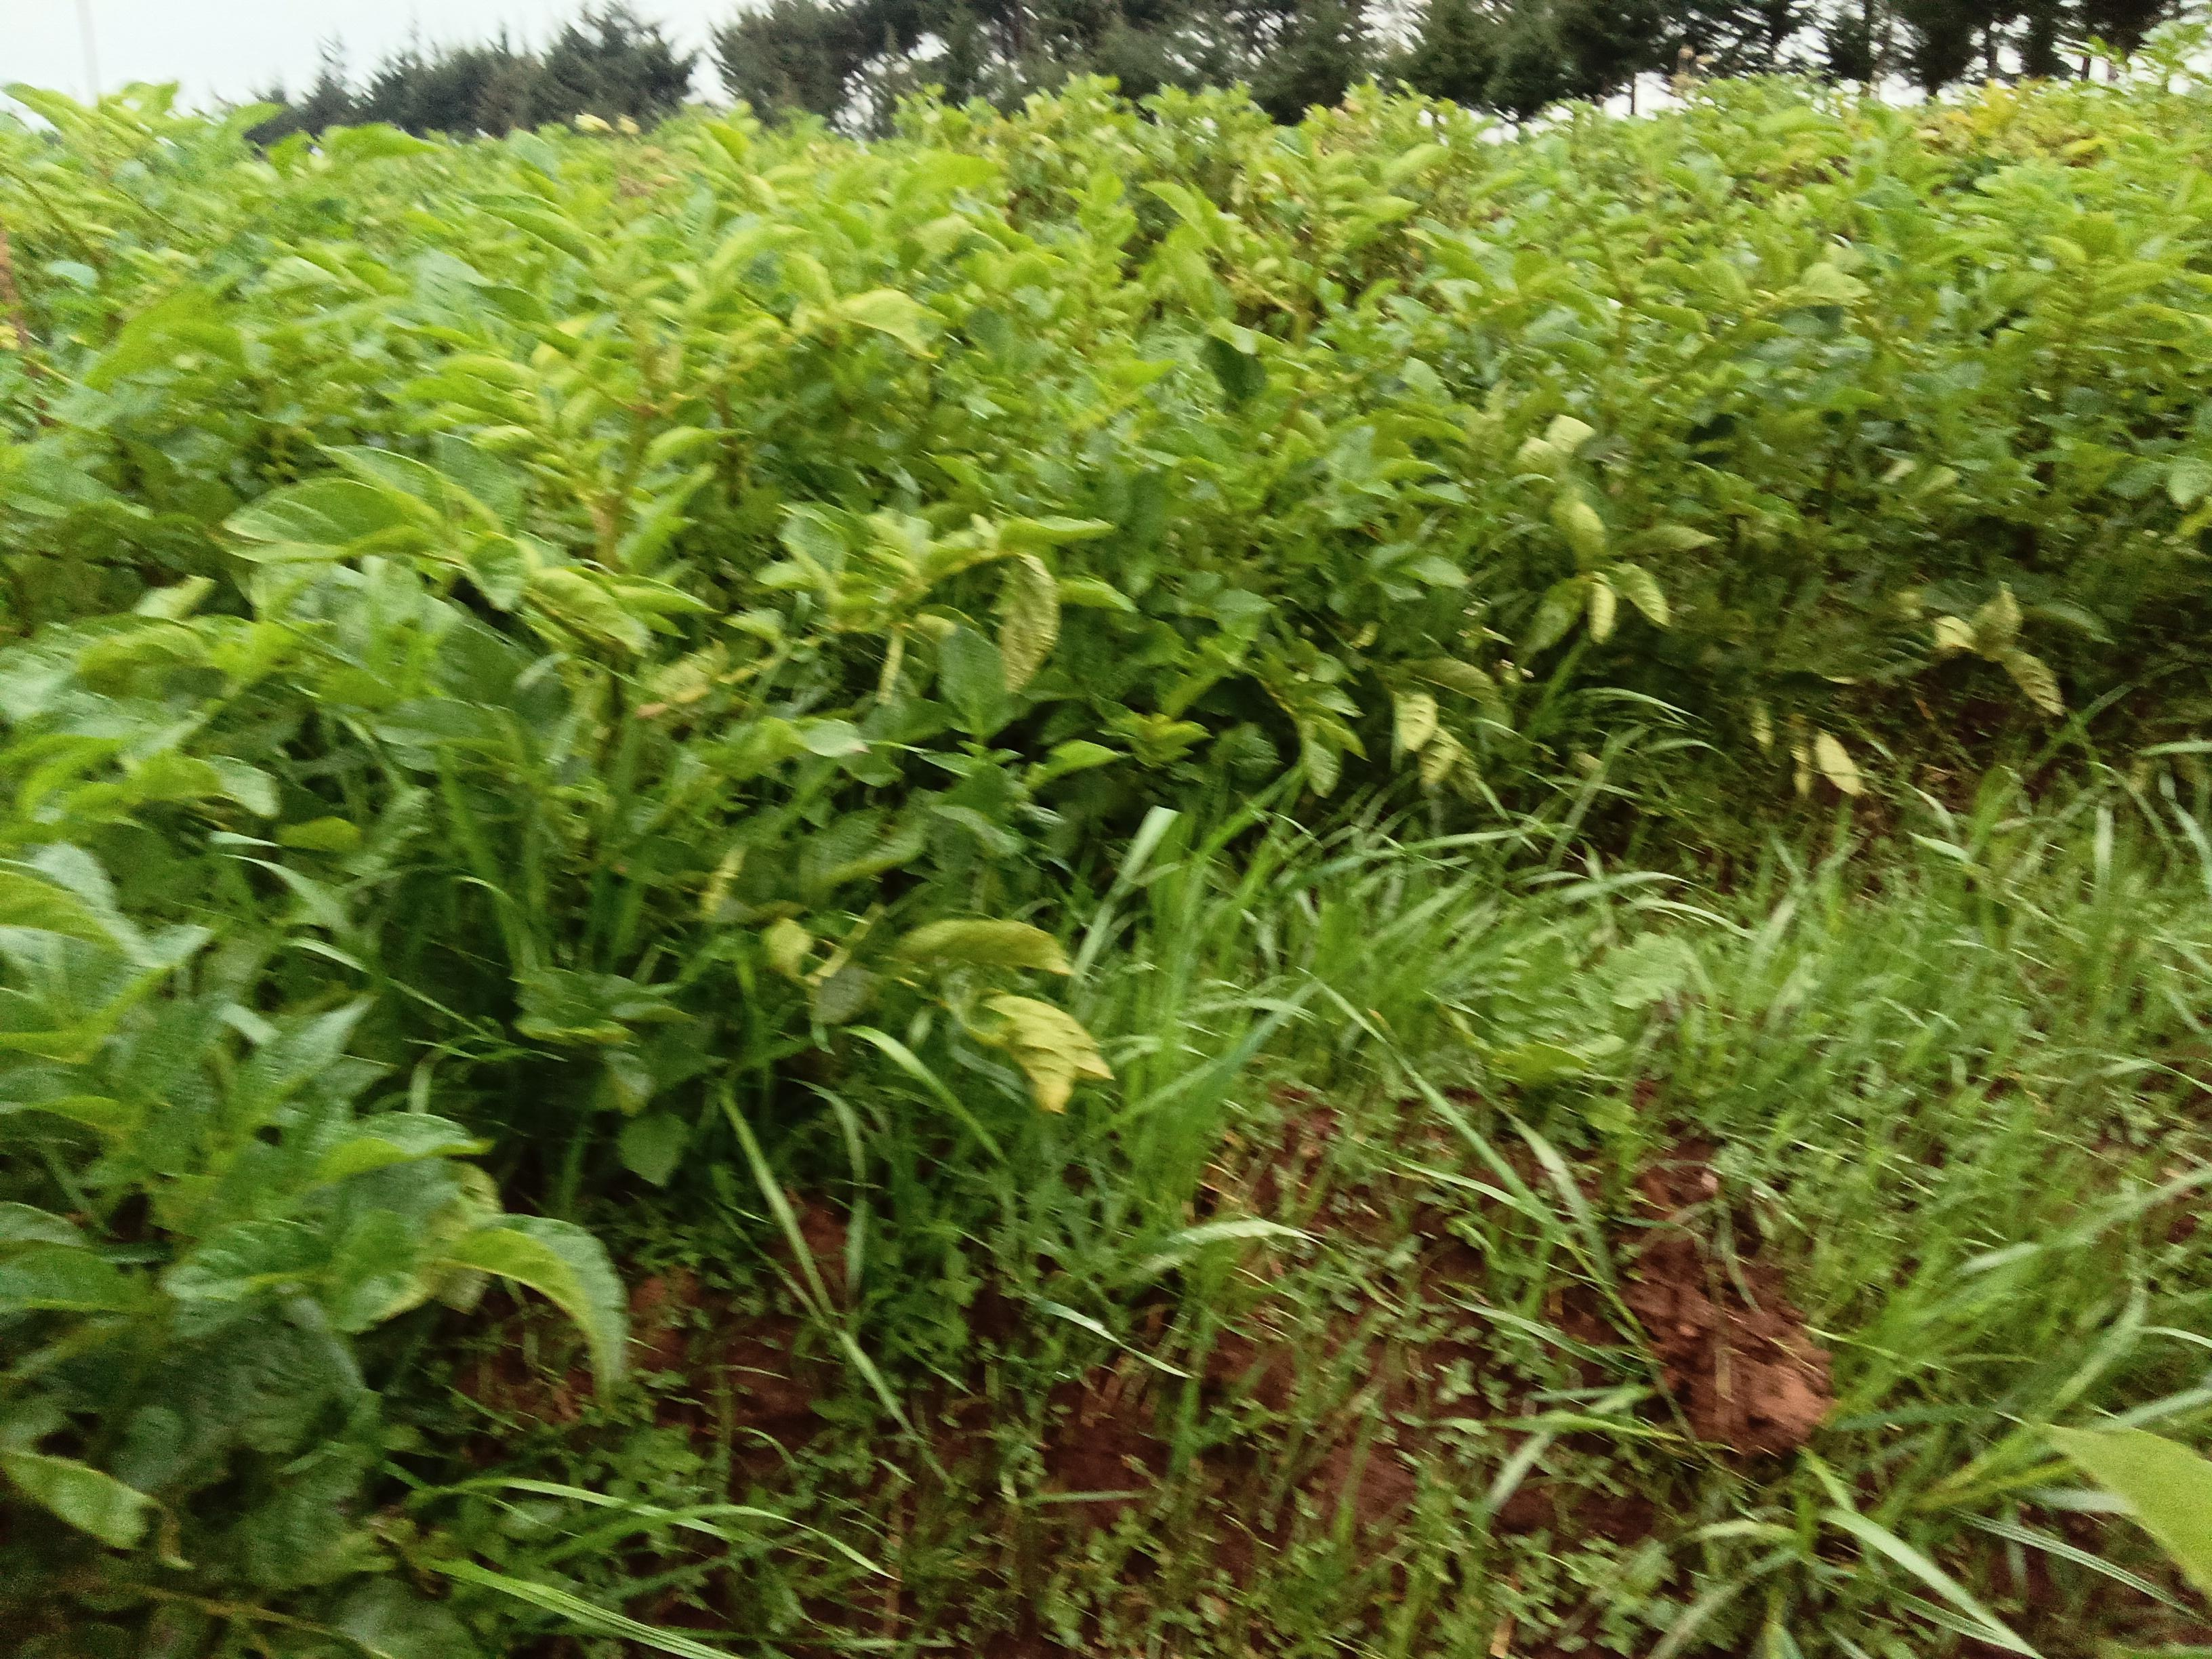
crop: potato
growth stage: flowering
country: Kenya
